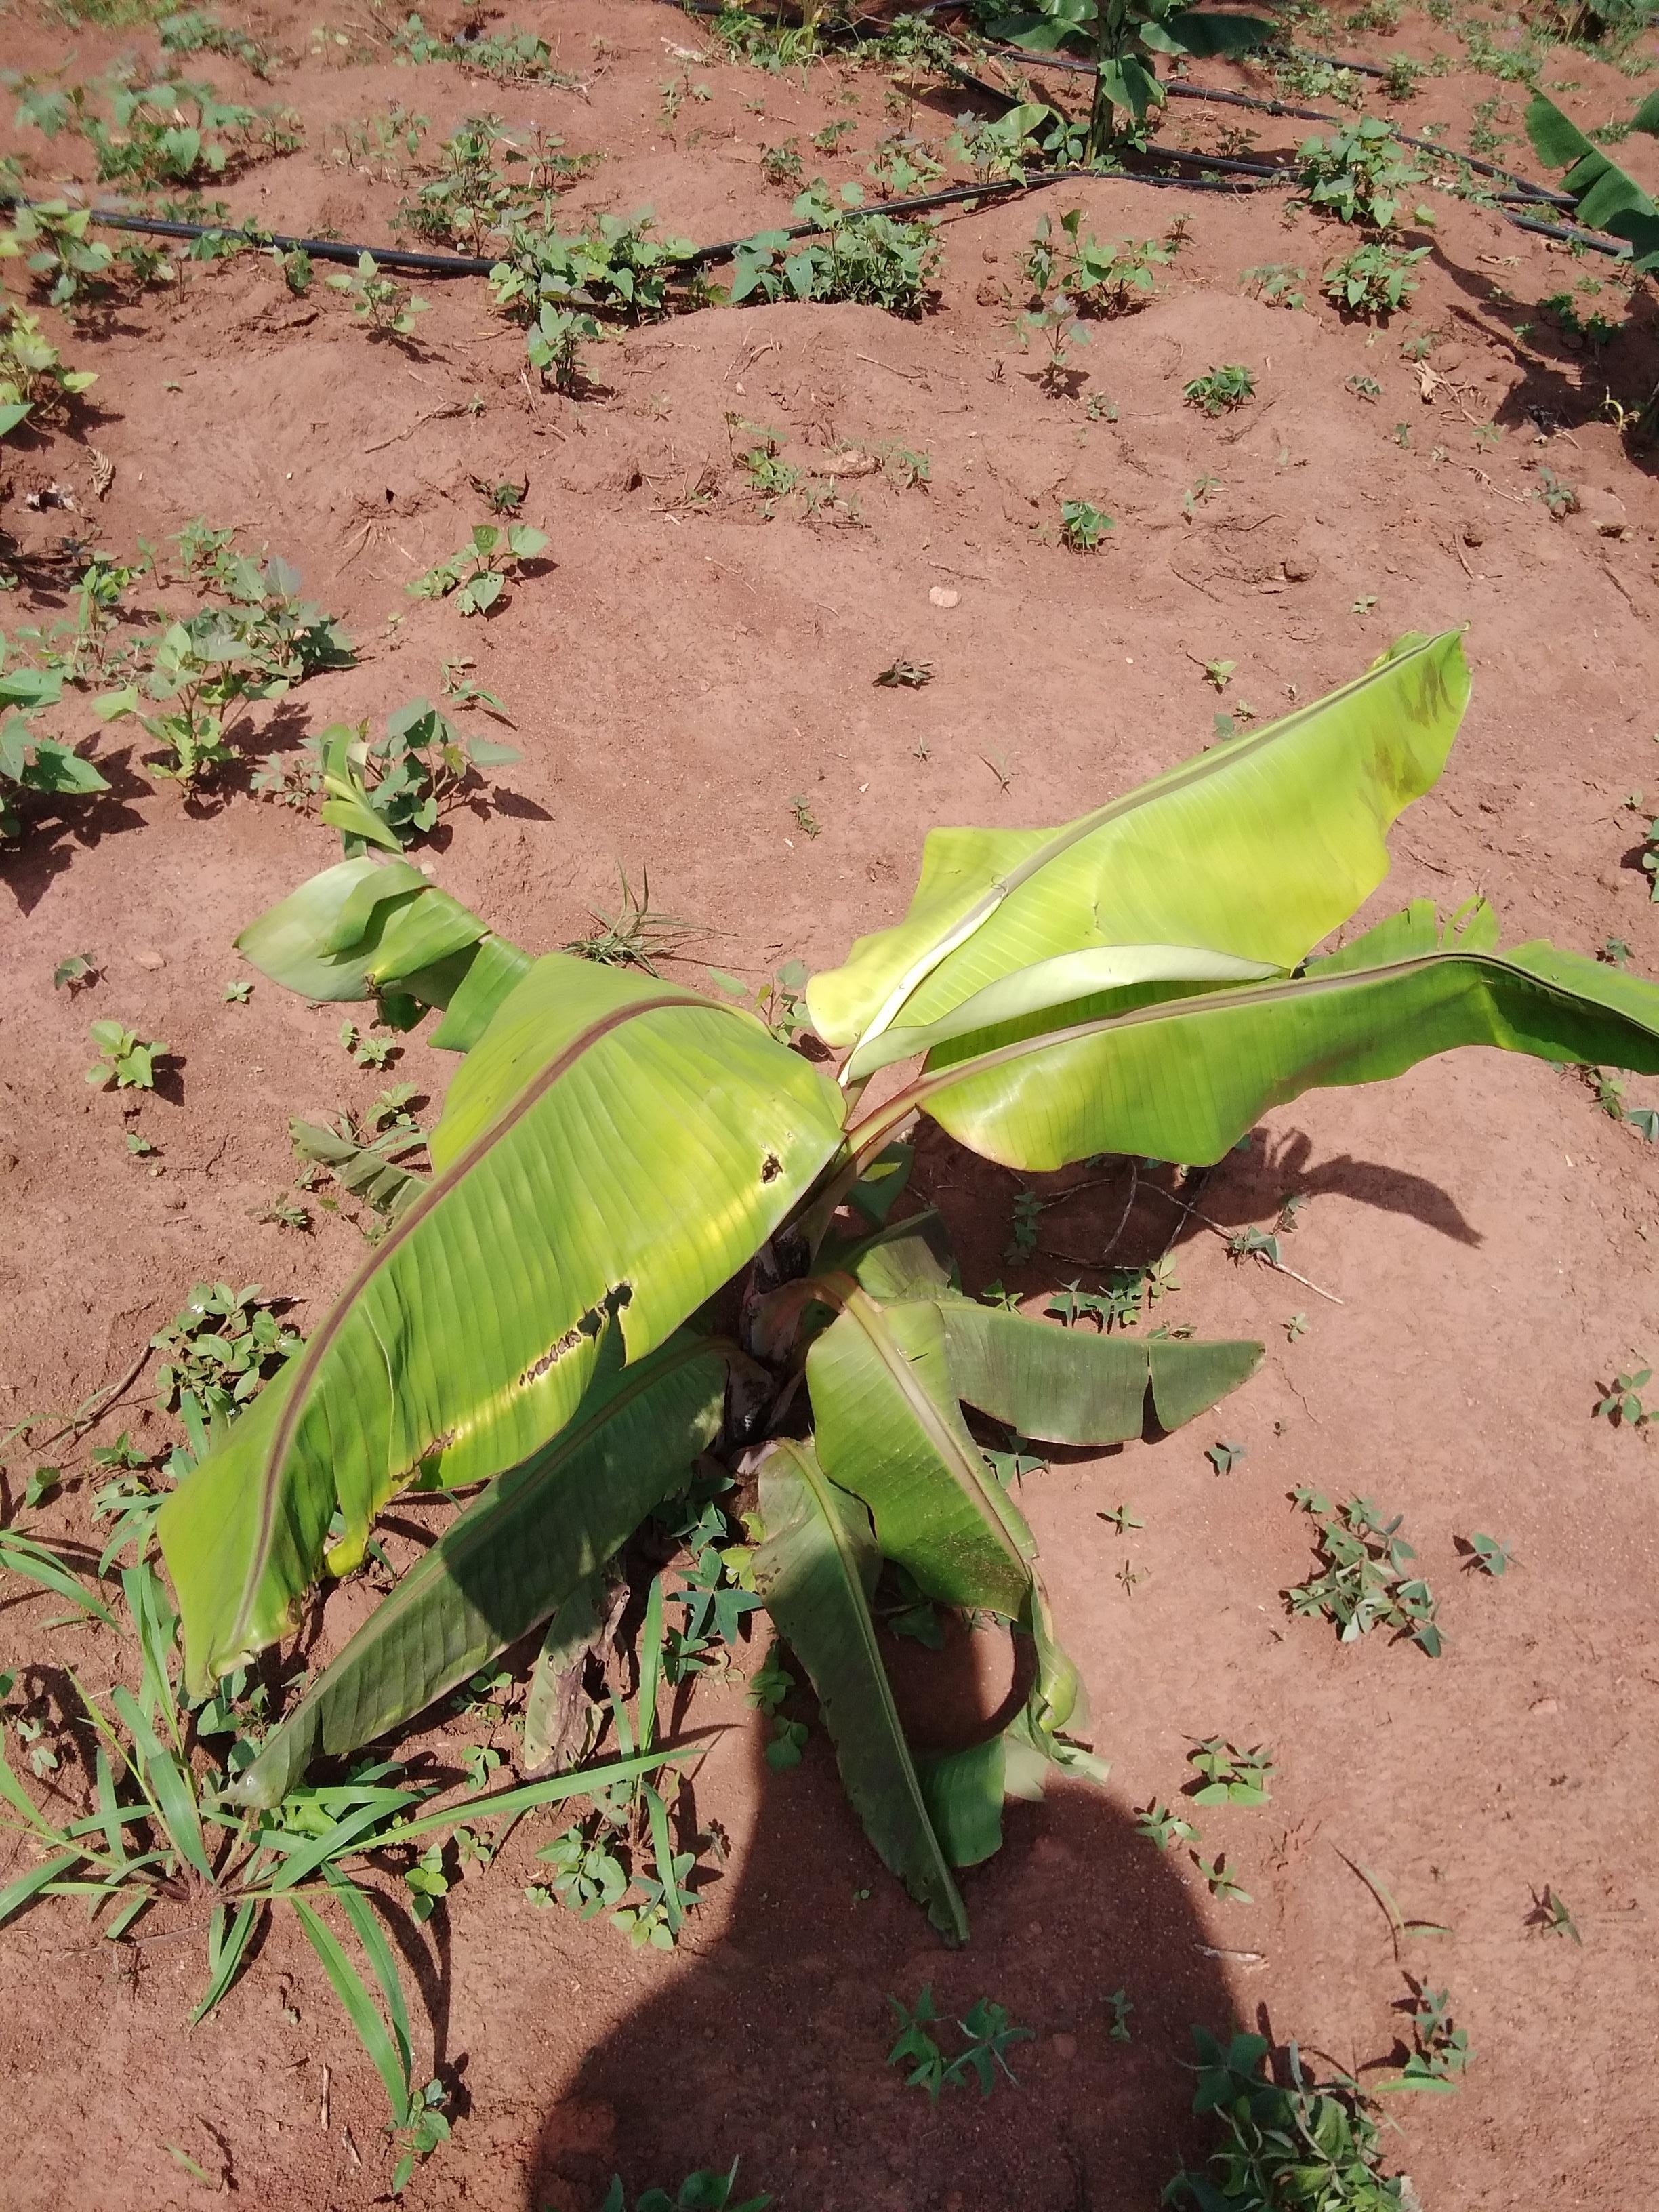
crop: banana
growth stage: vegetative
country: Uganda
